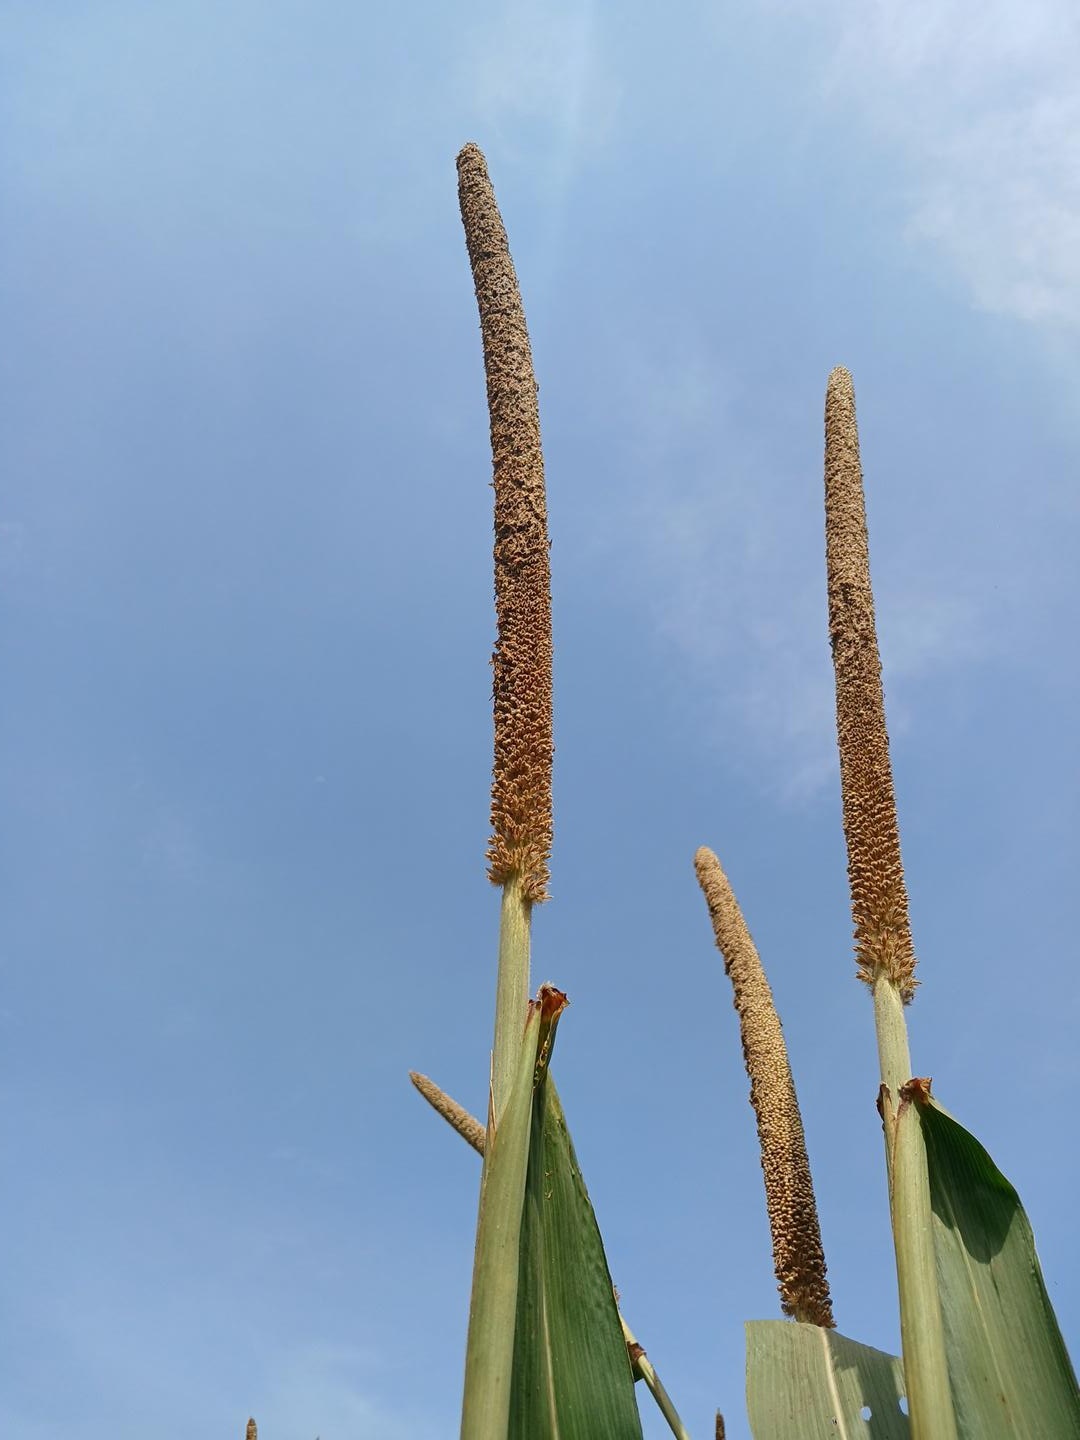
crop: pearl millet
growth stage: maturity
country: Senegal
